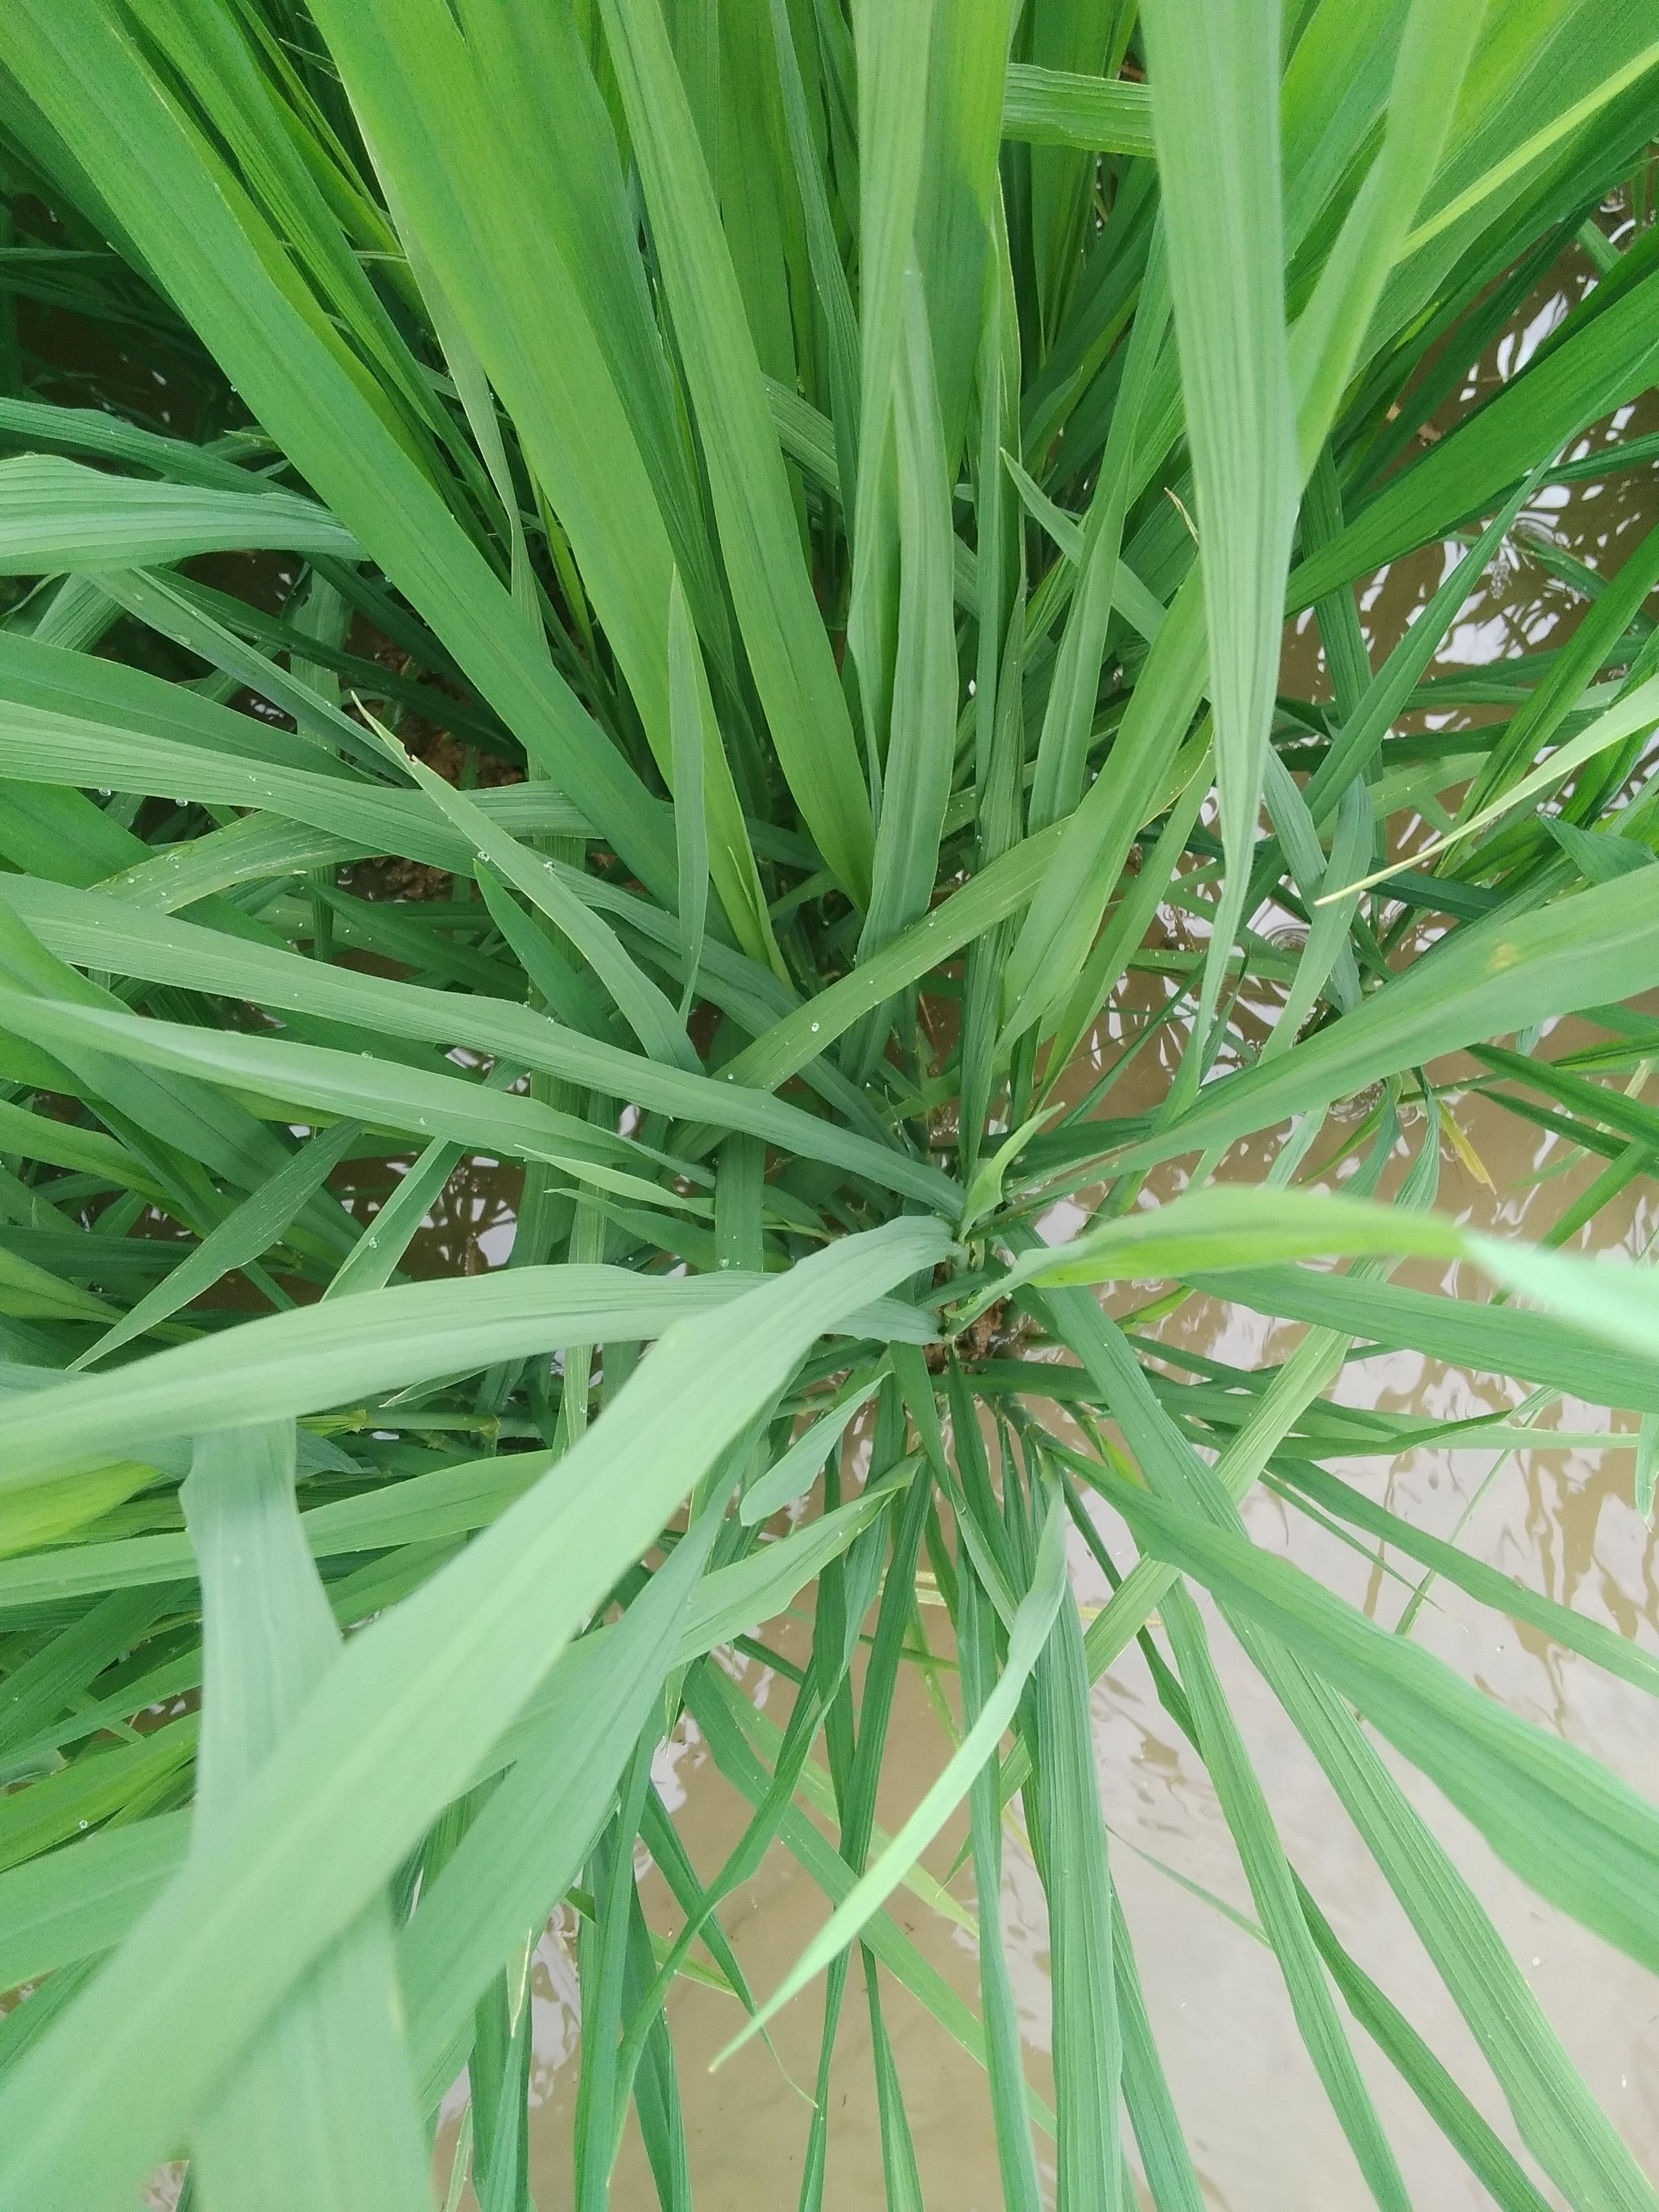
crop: rice
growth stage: elongation stem
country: Nigeria
